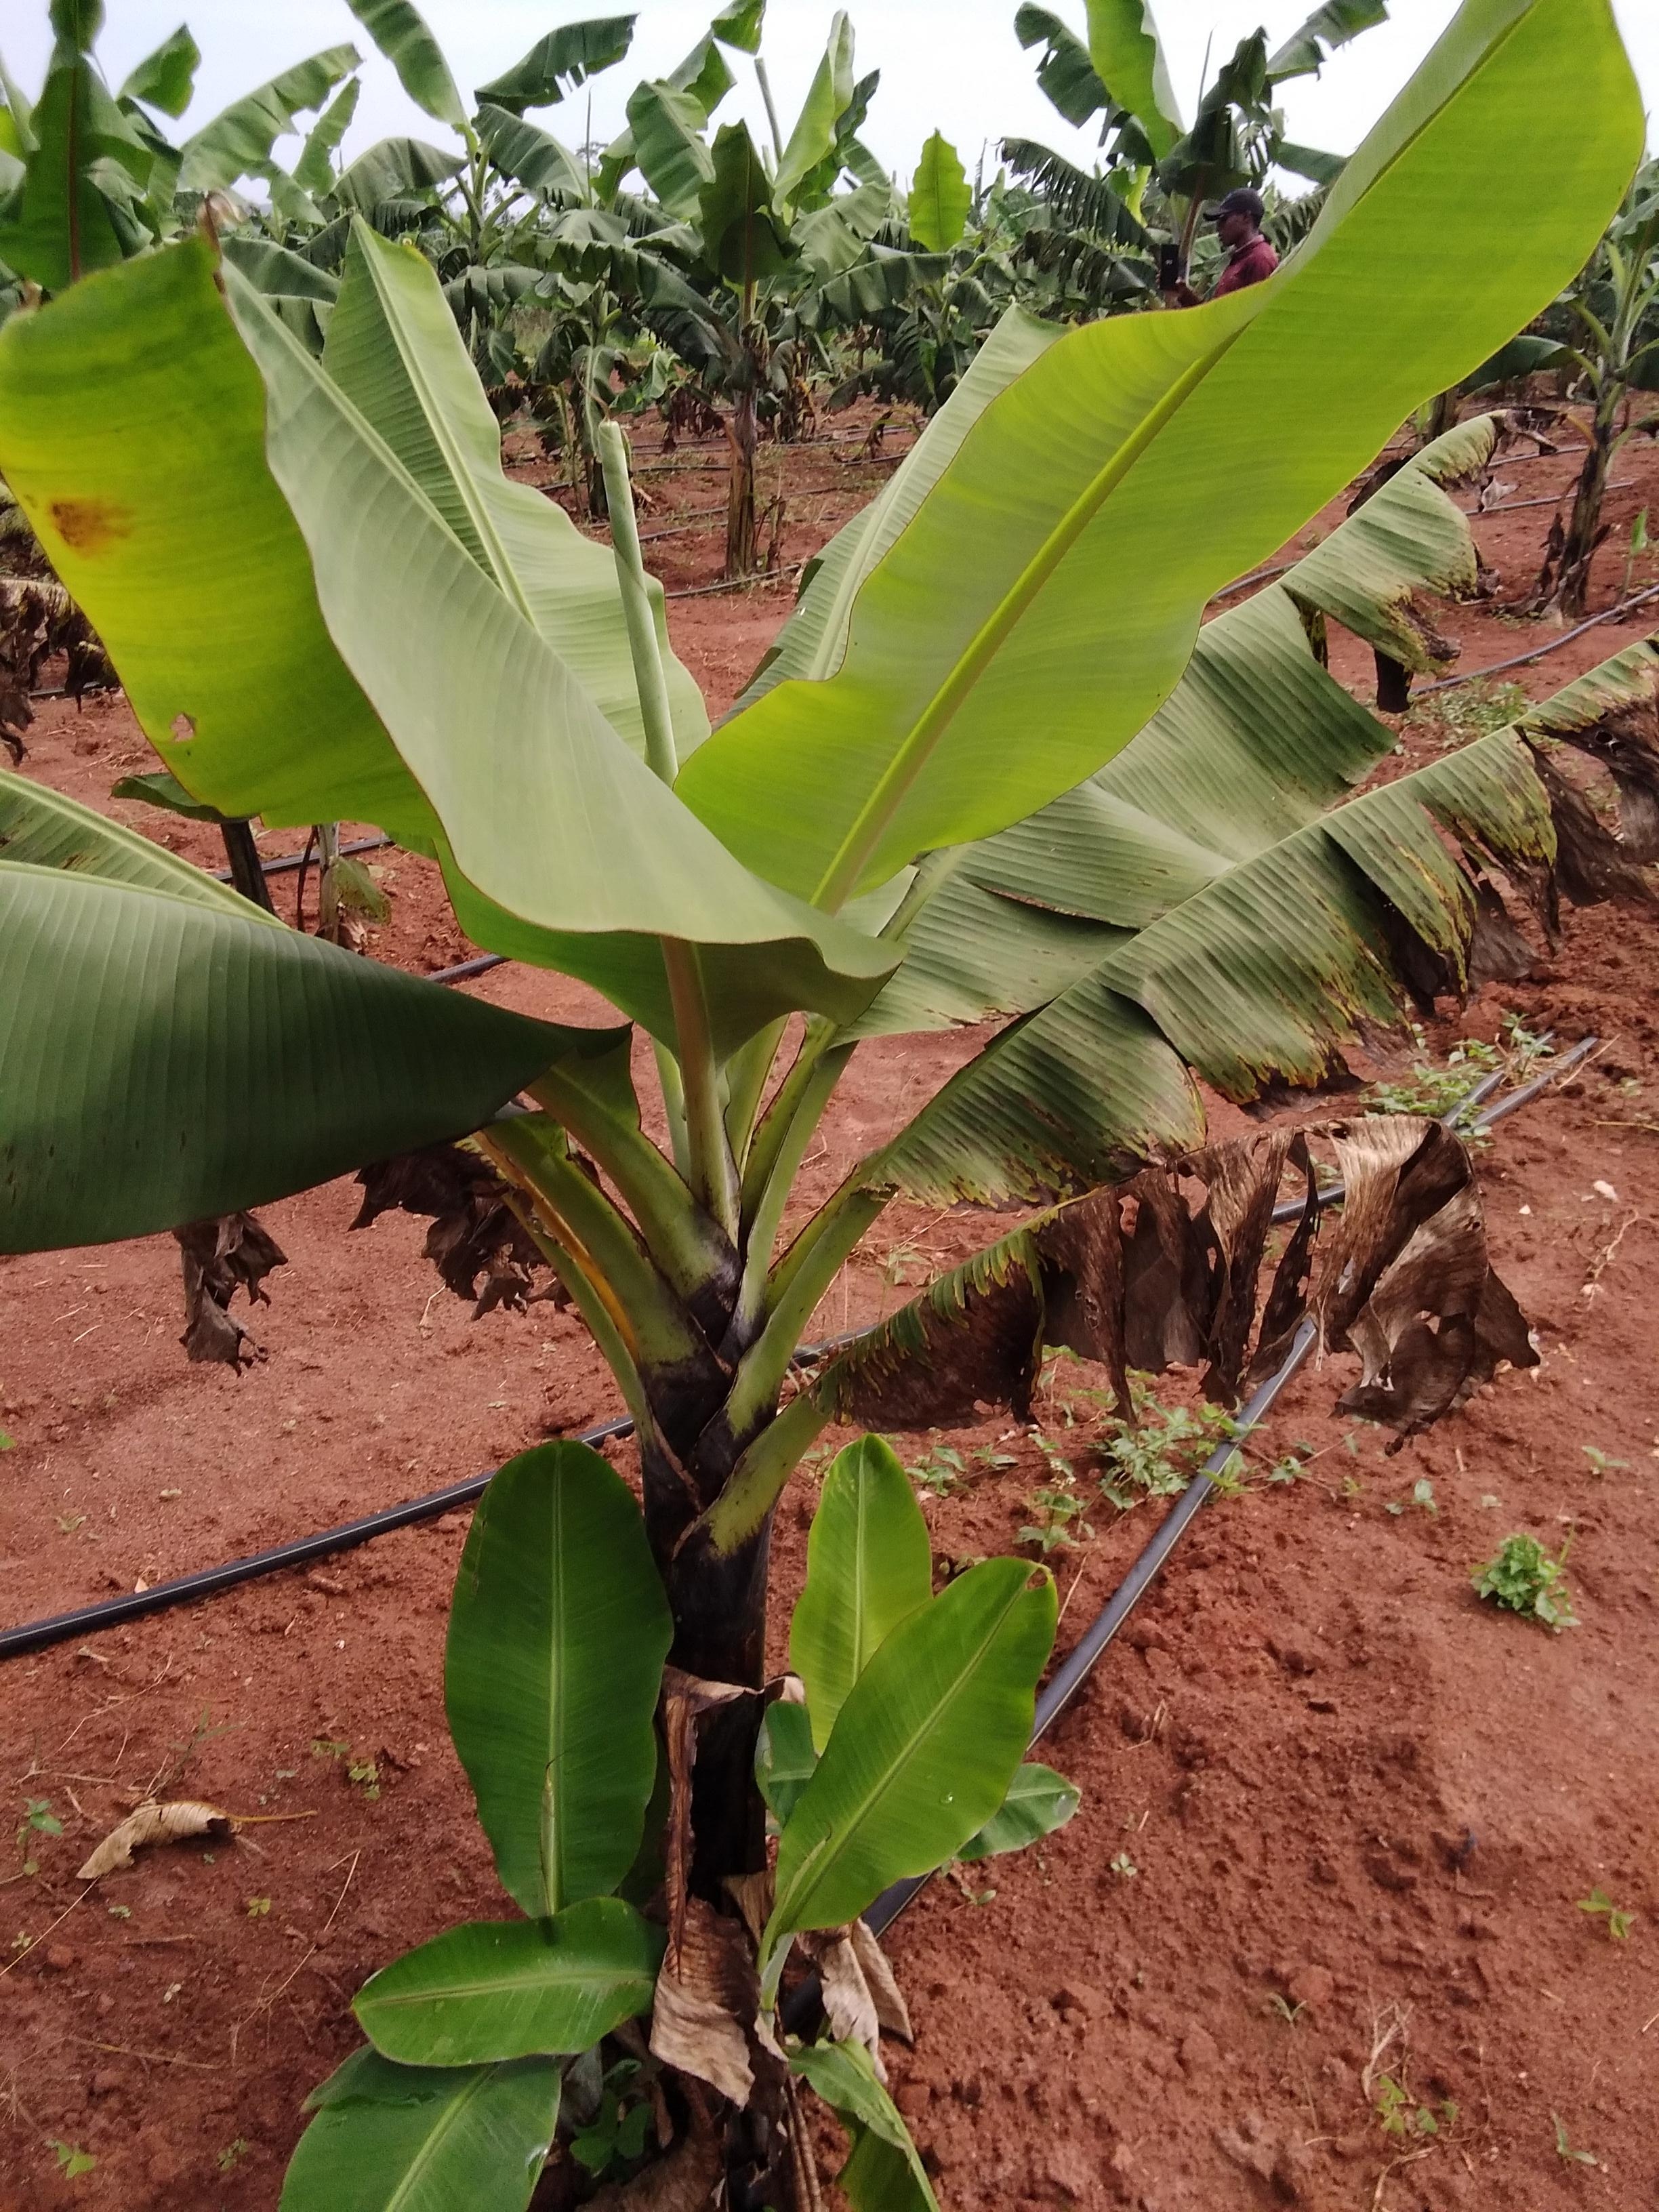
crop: banana
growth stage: vegetative
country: Uganda
